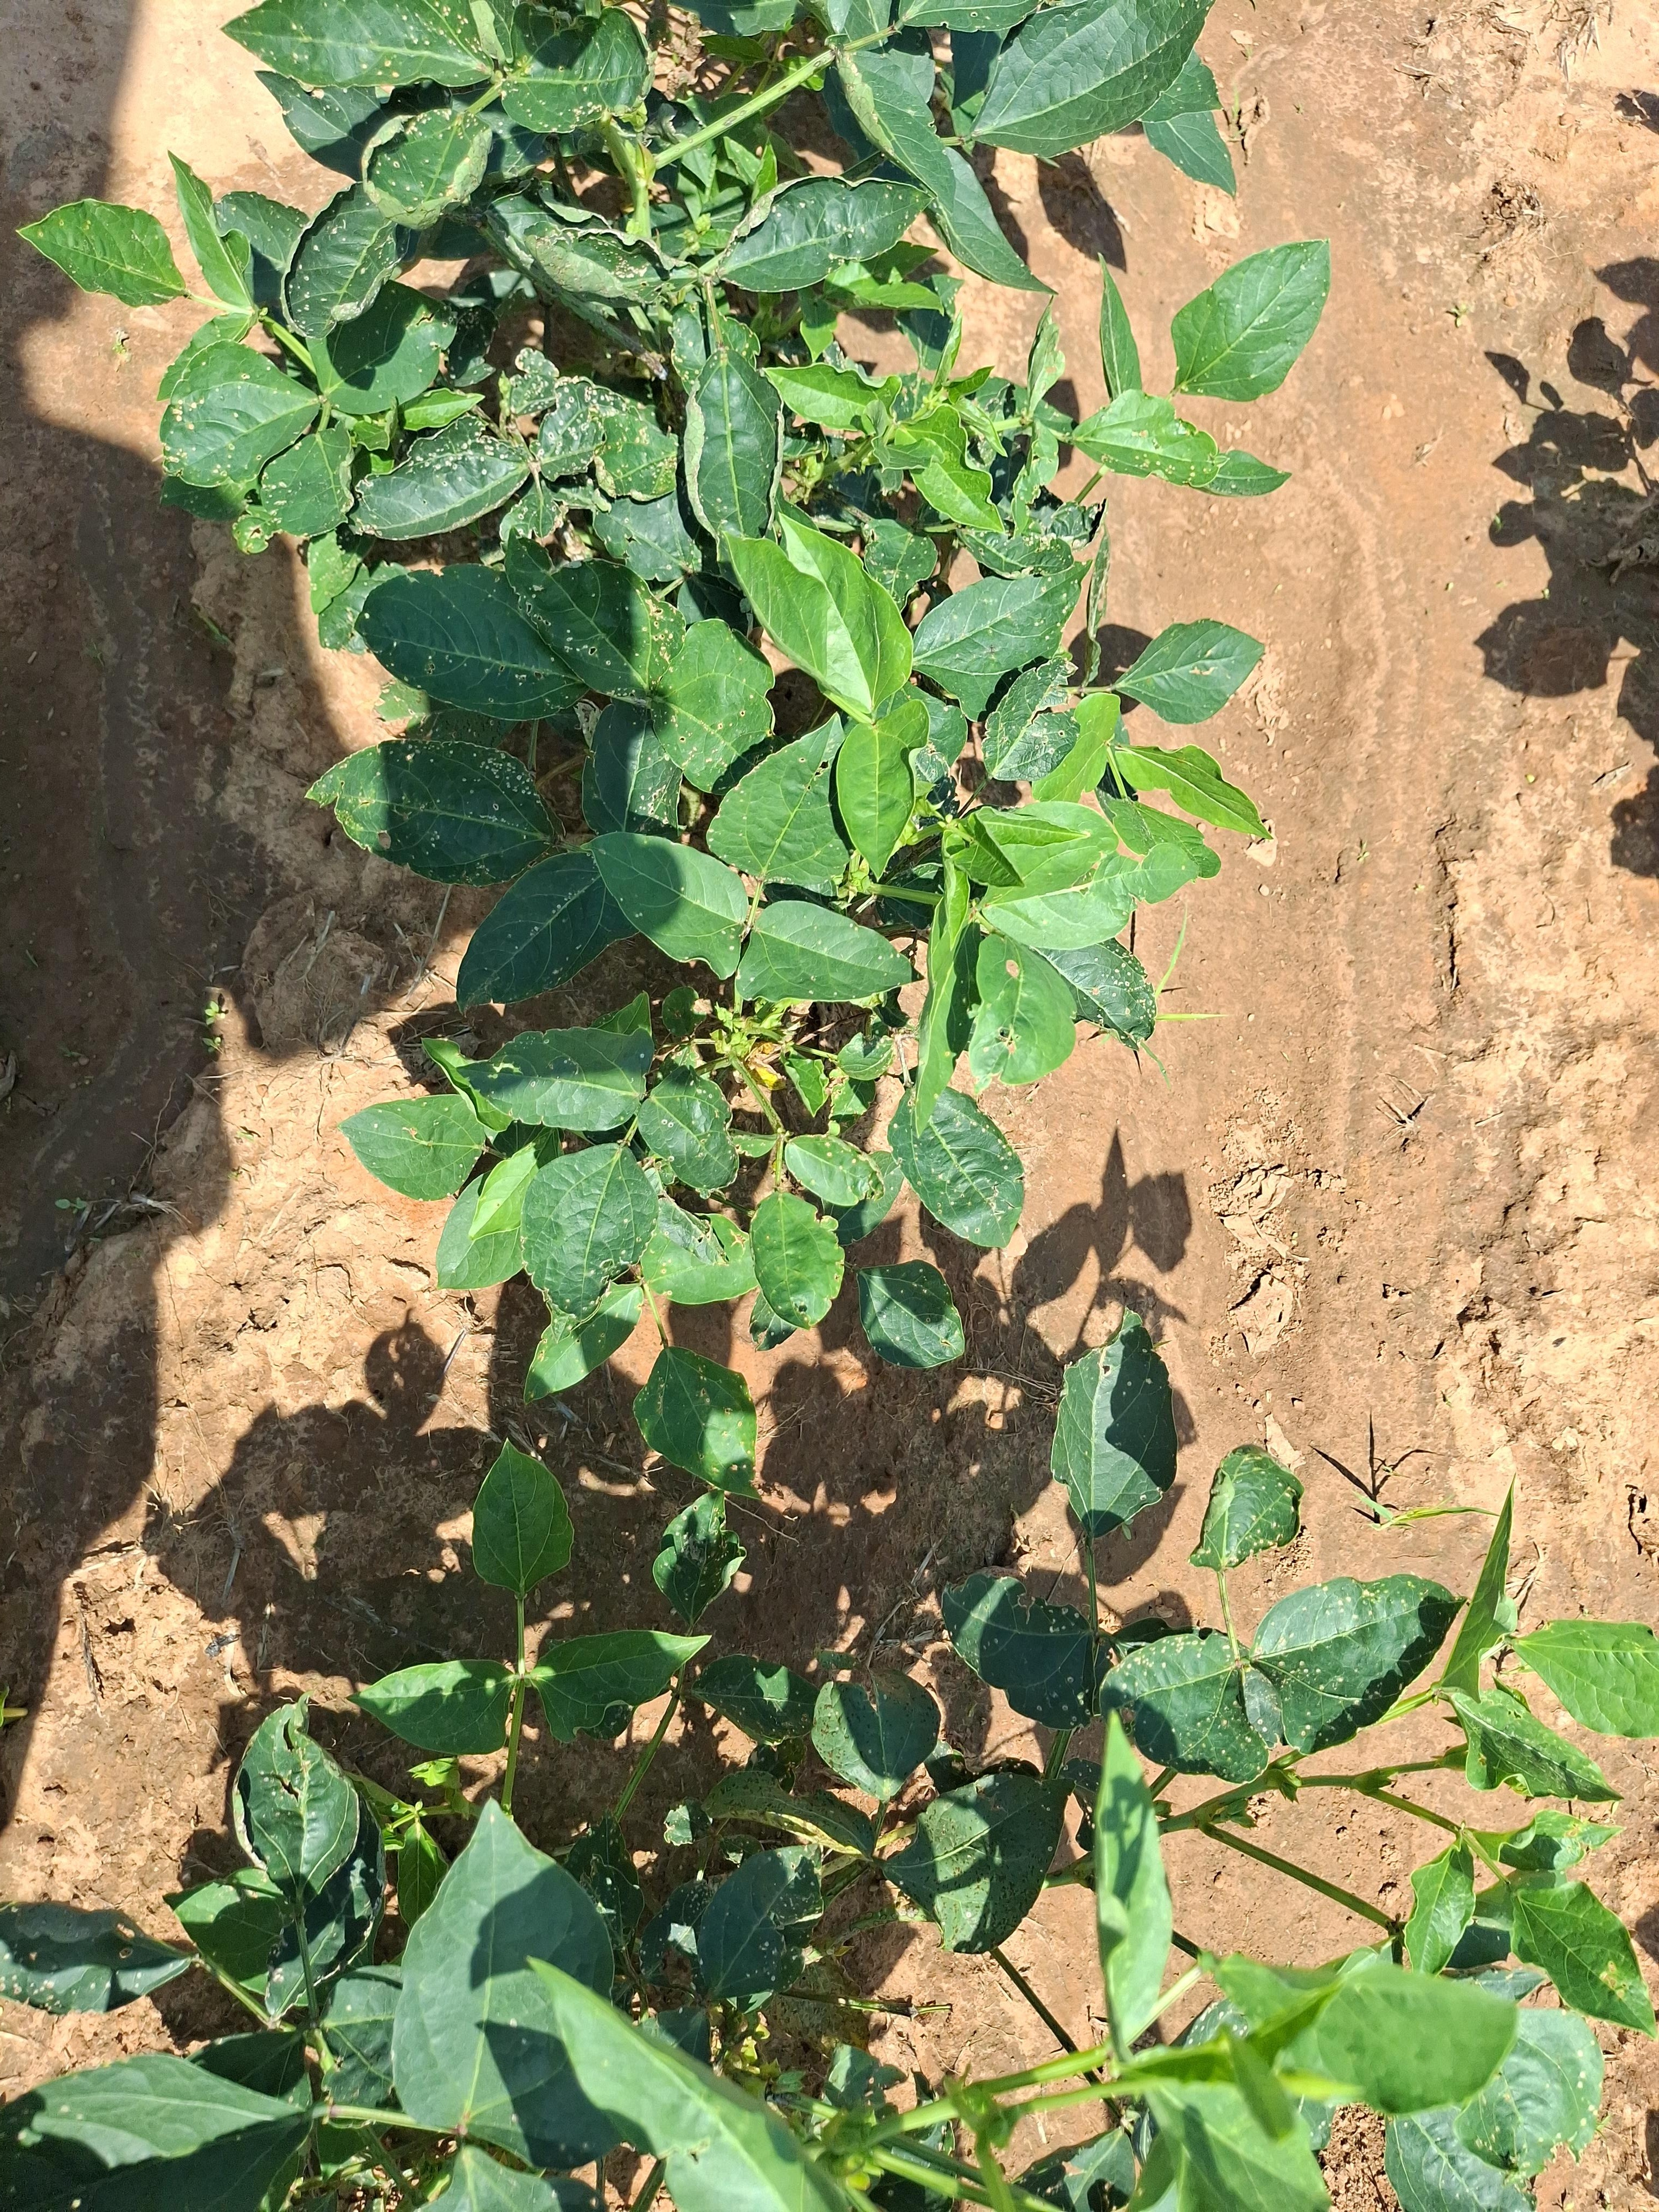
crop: cowpea
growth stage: flowering
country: Nigeria
